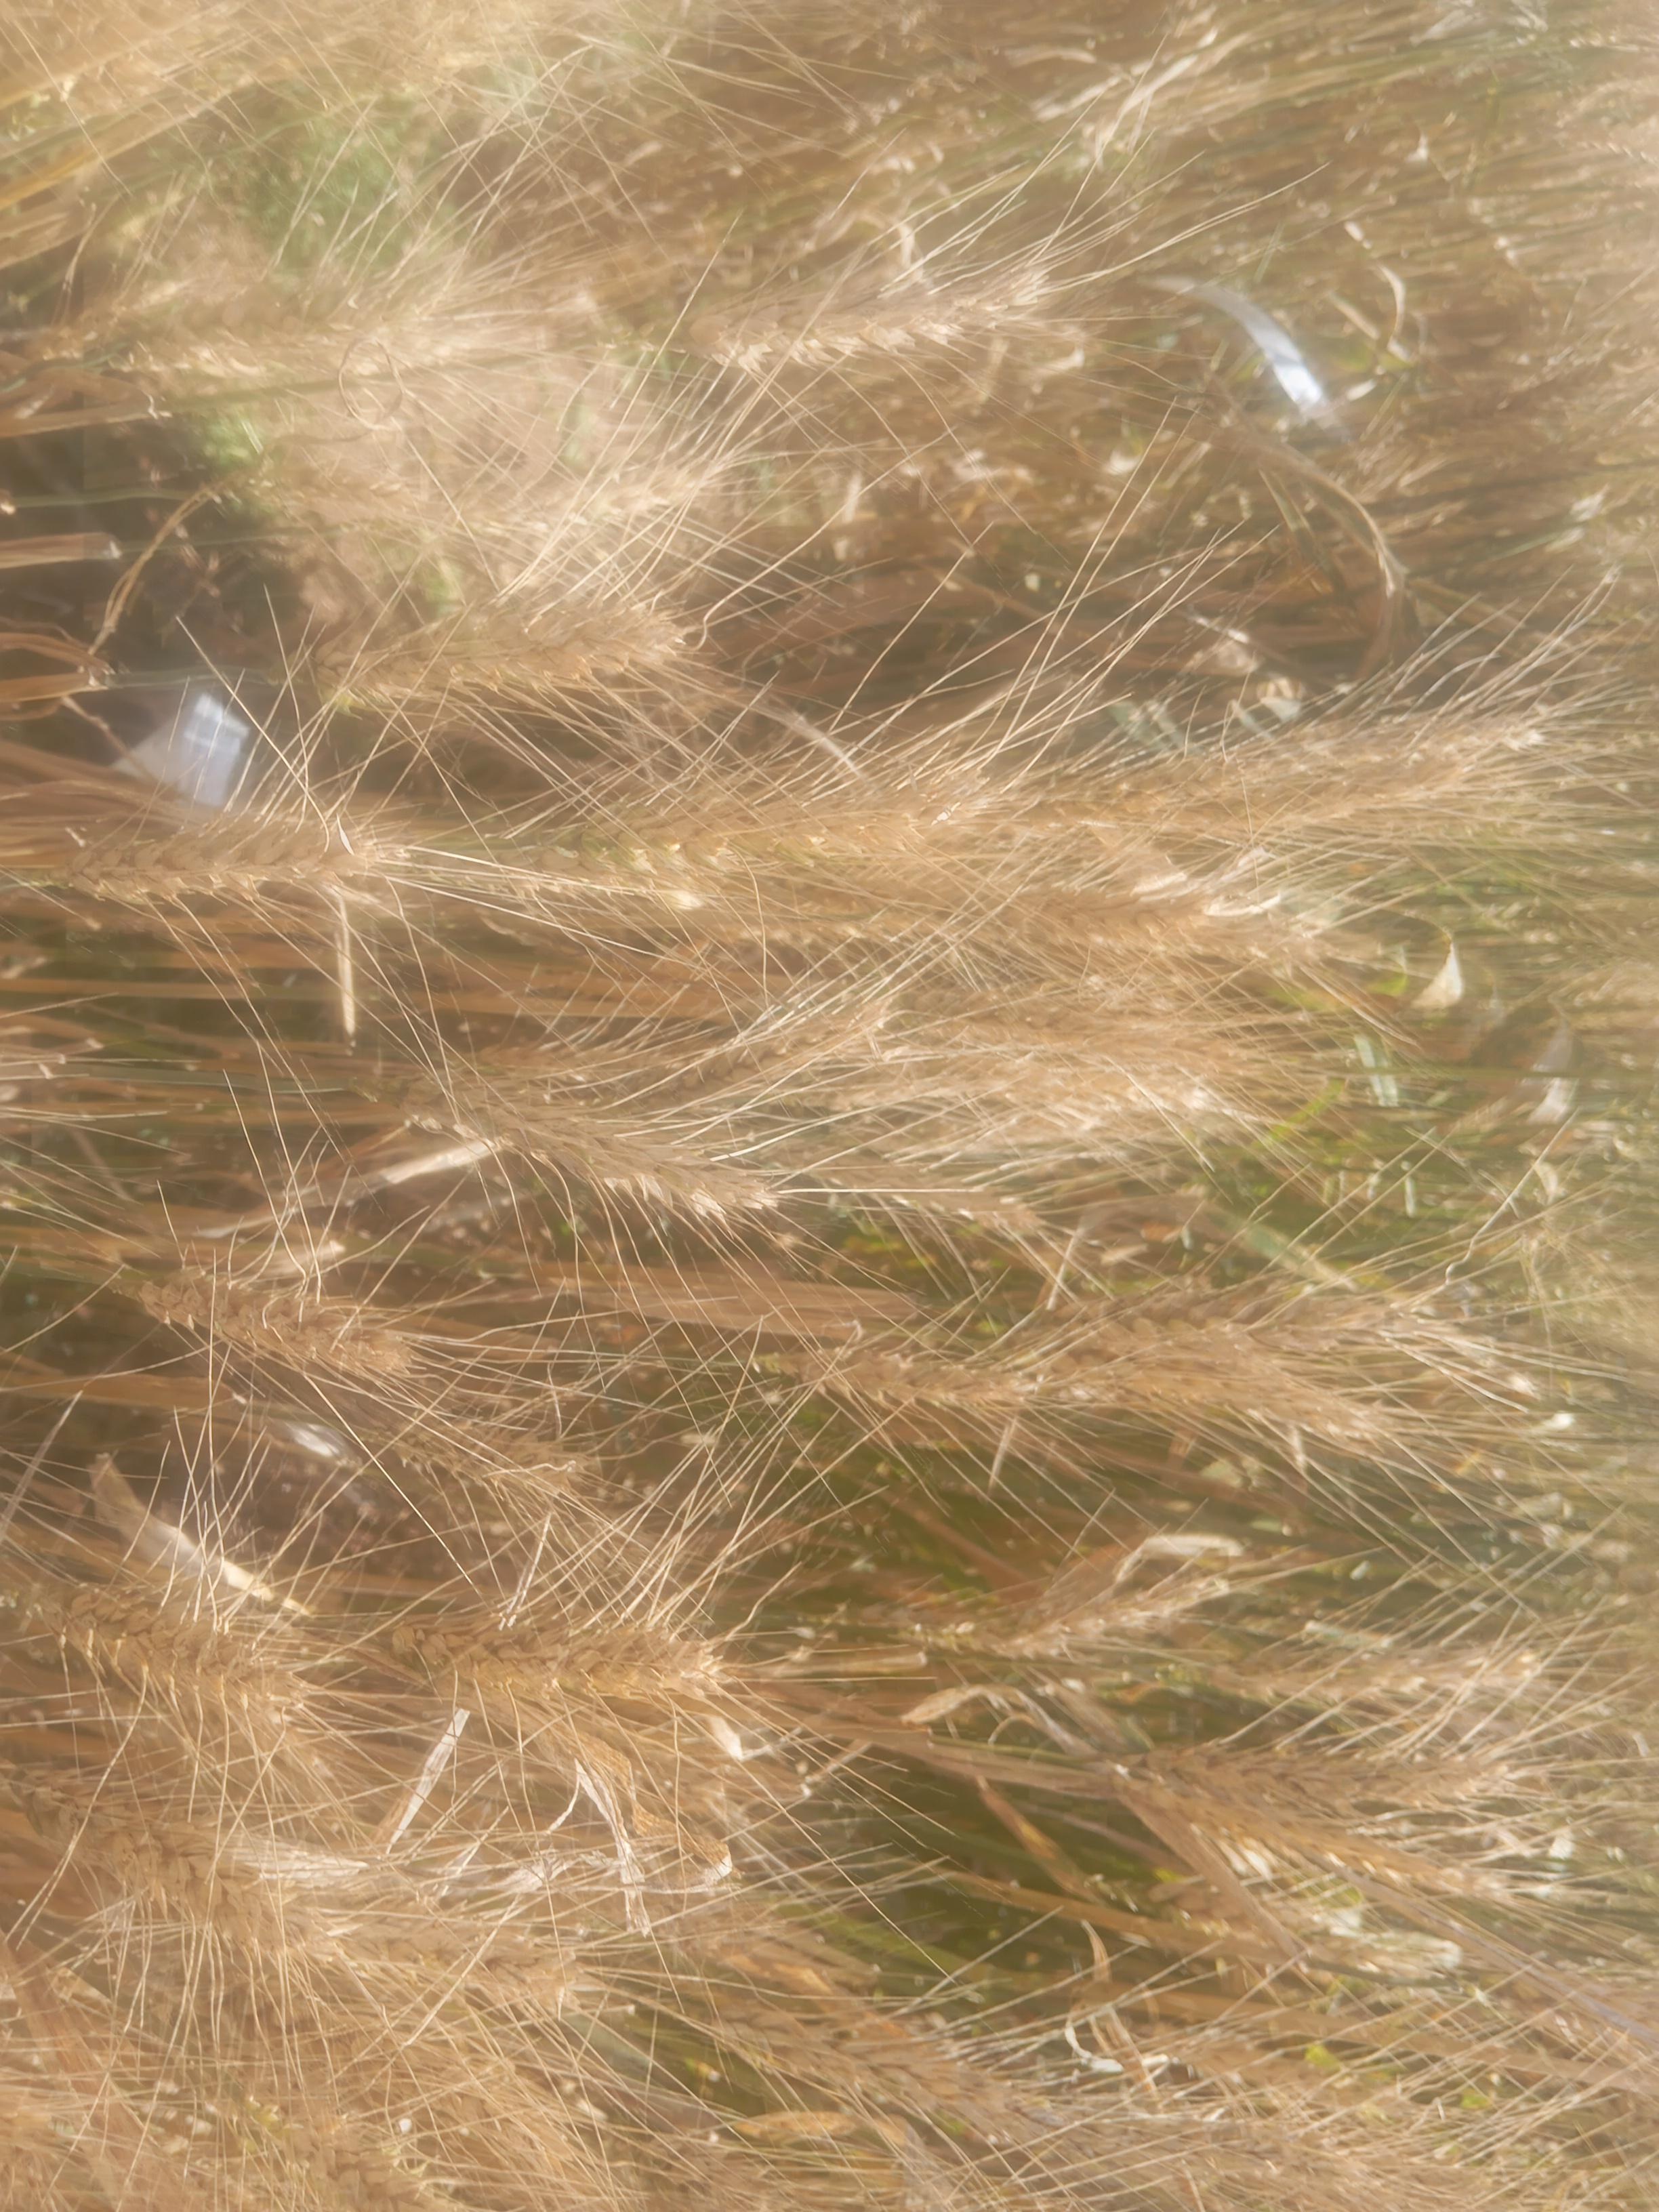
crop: wheat
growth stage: maturity
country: Kenya
